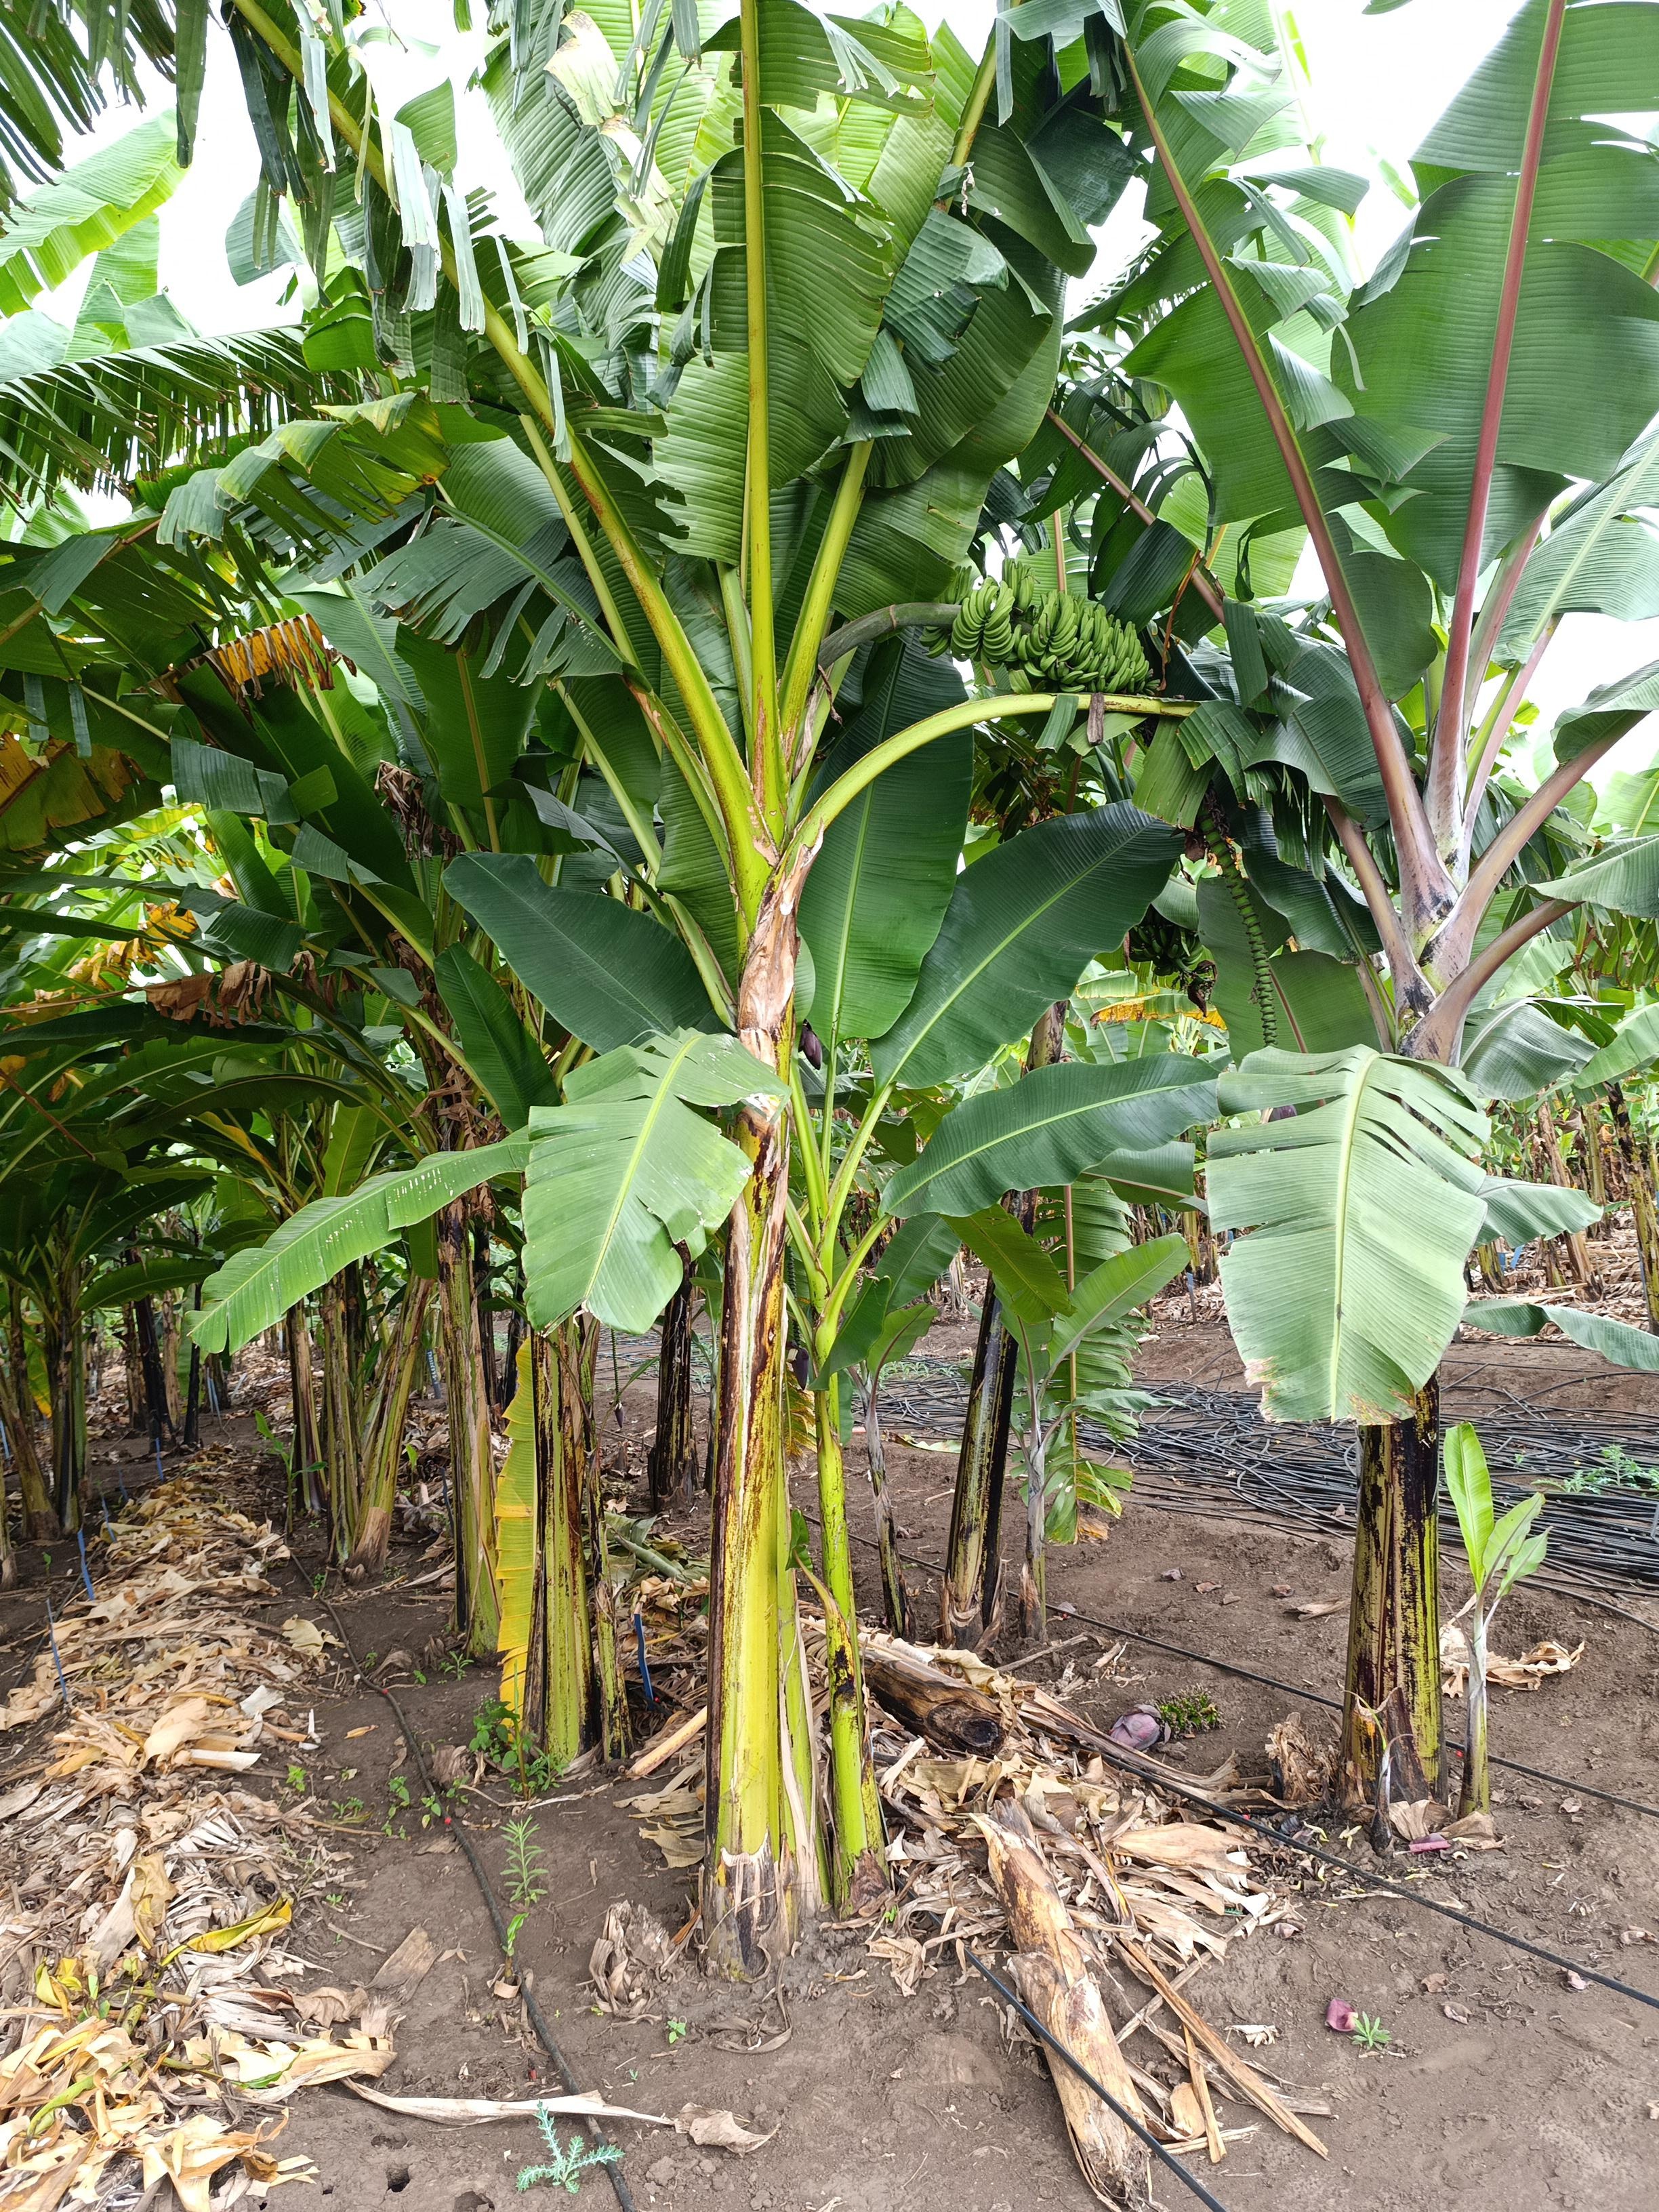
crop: banana
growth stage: development fruit
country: Tanzania
